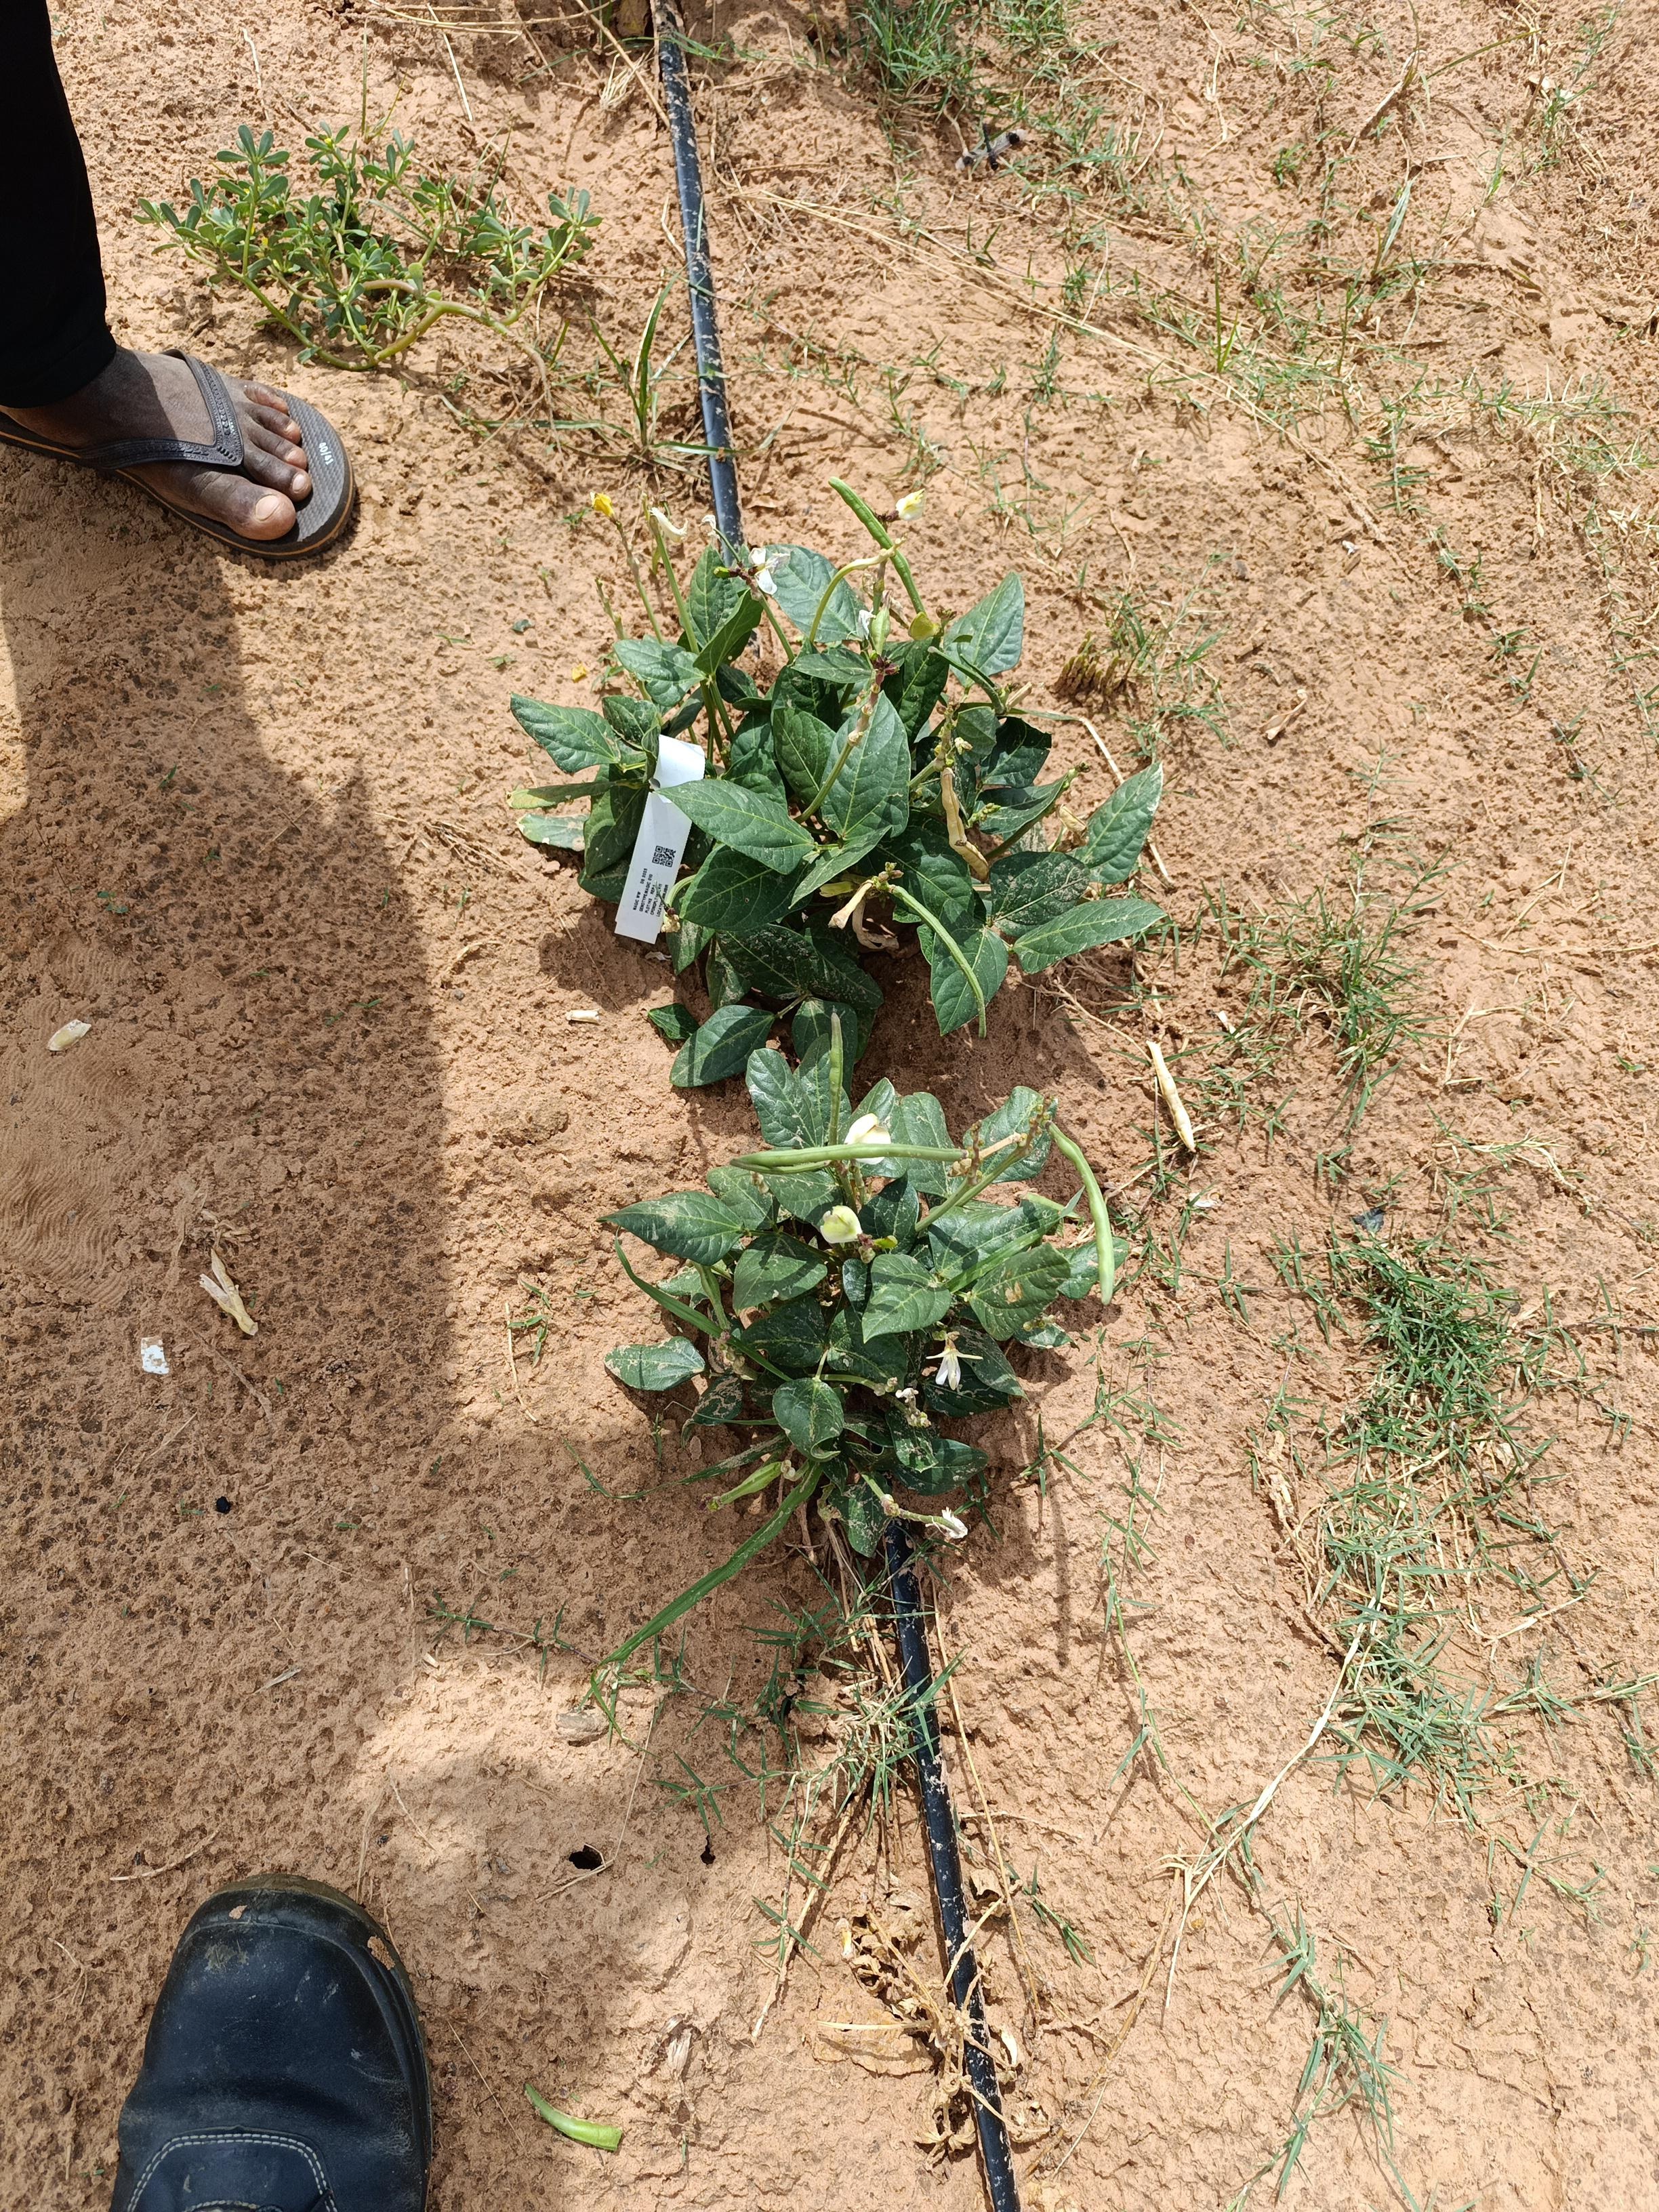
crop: cowpea
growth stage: development pod
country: Nigeria
